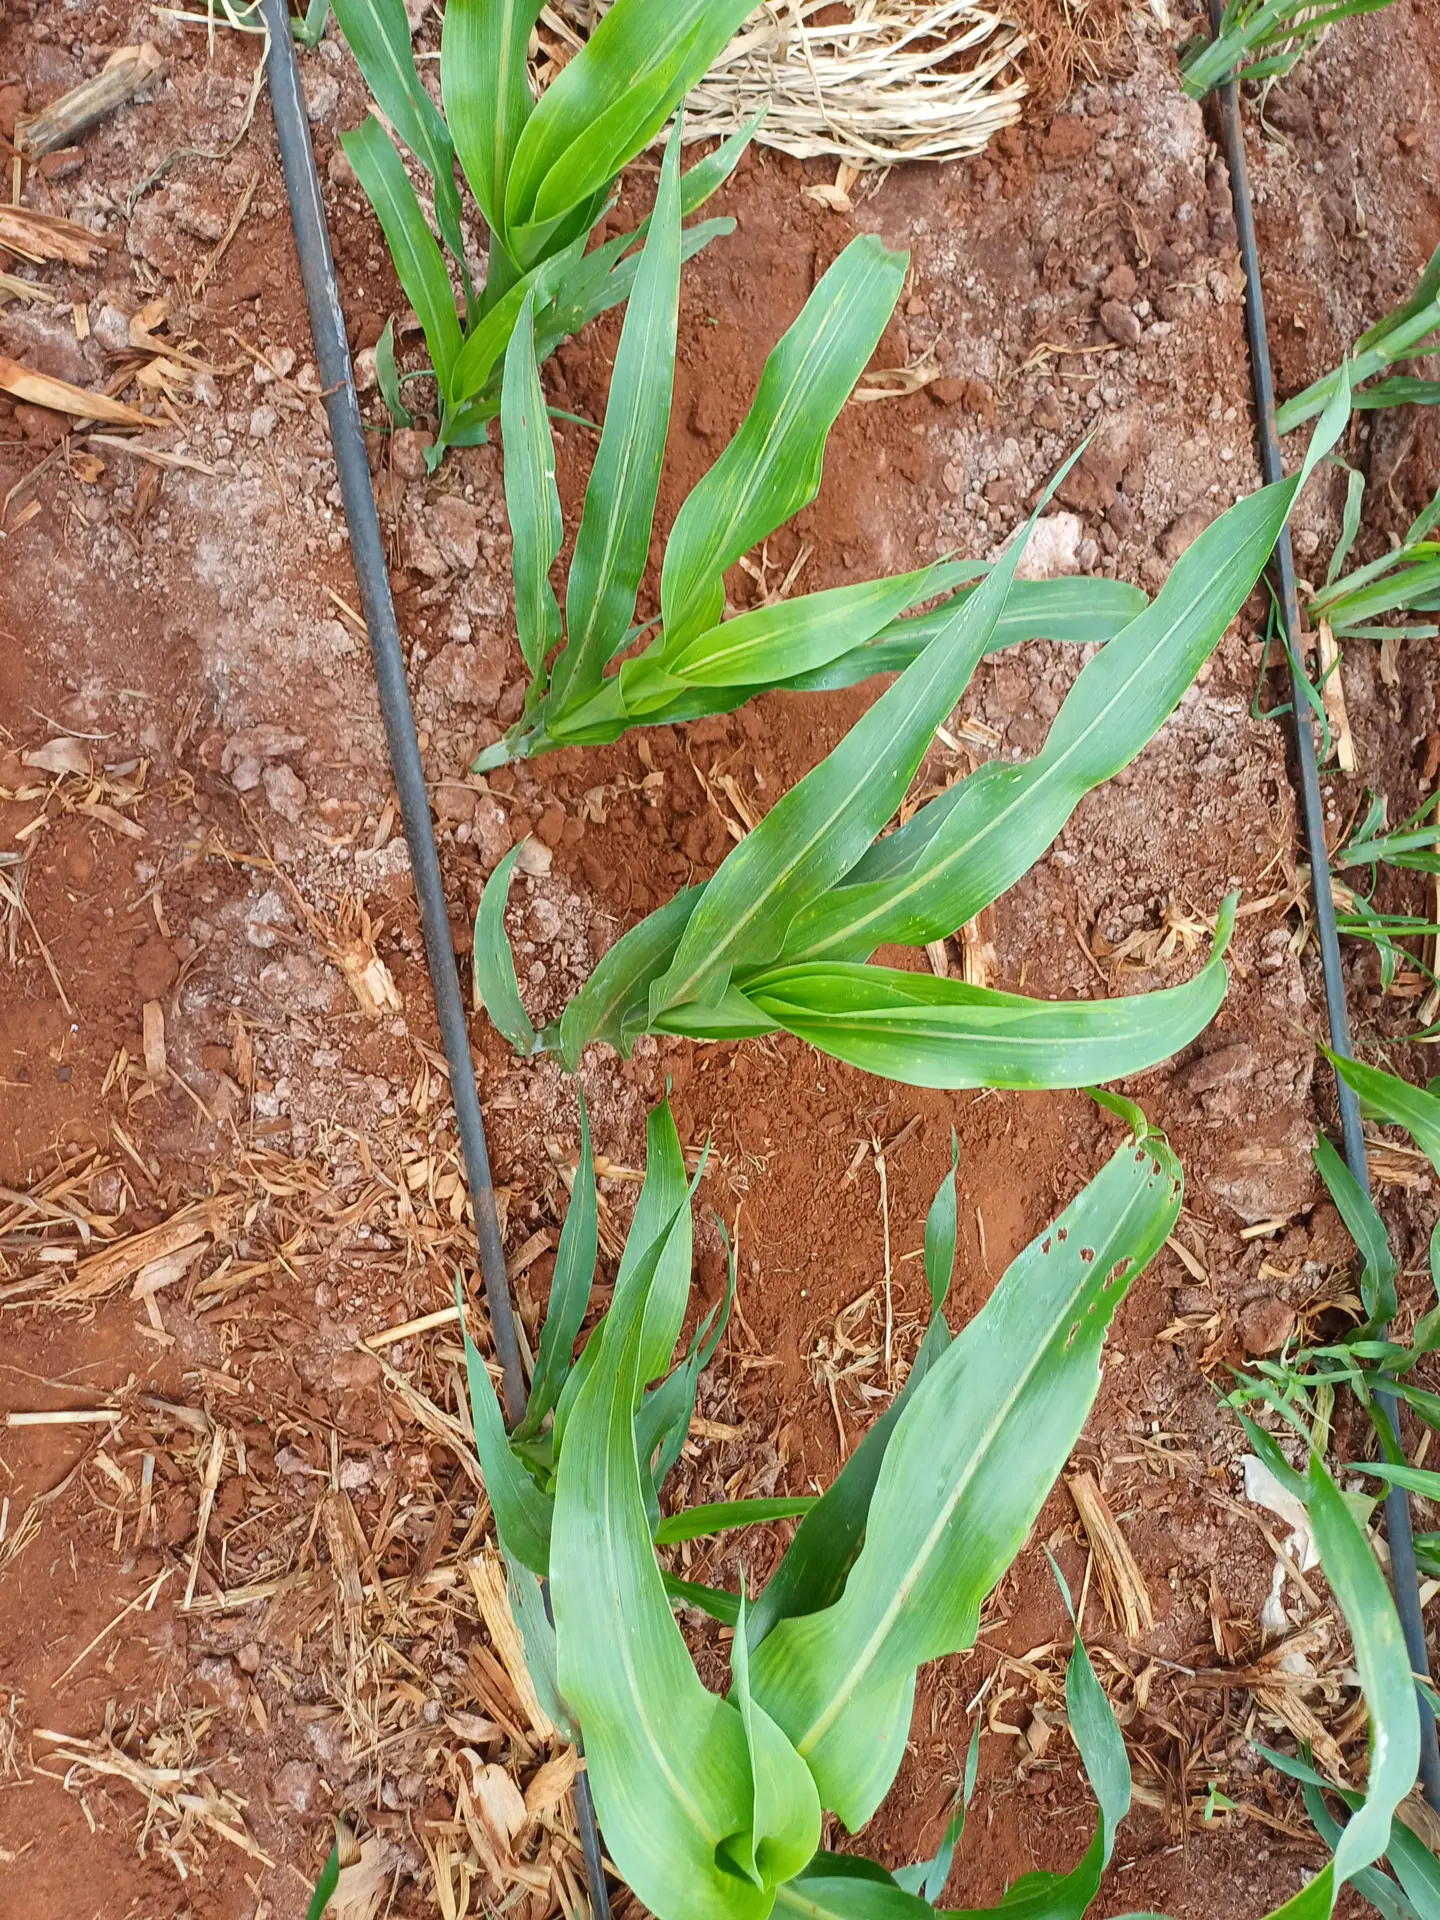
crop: sorghum
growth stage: vegetative
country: Kenya
